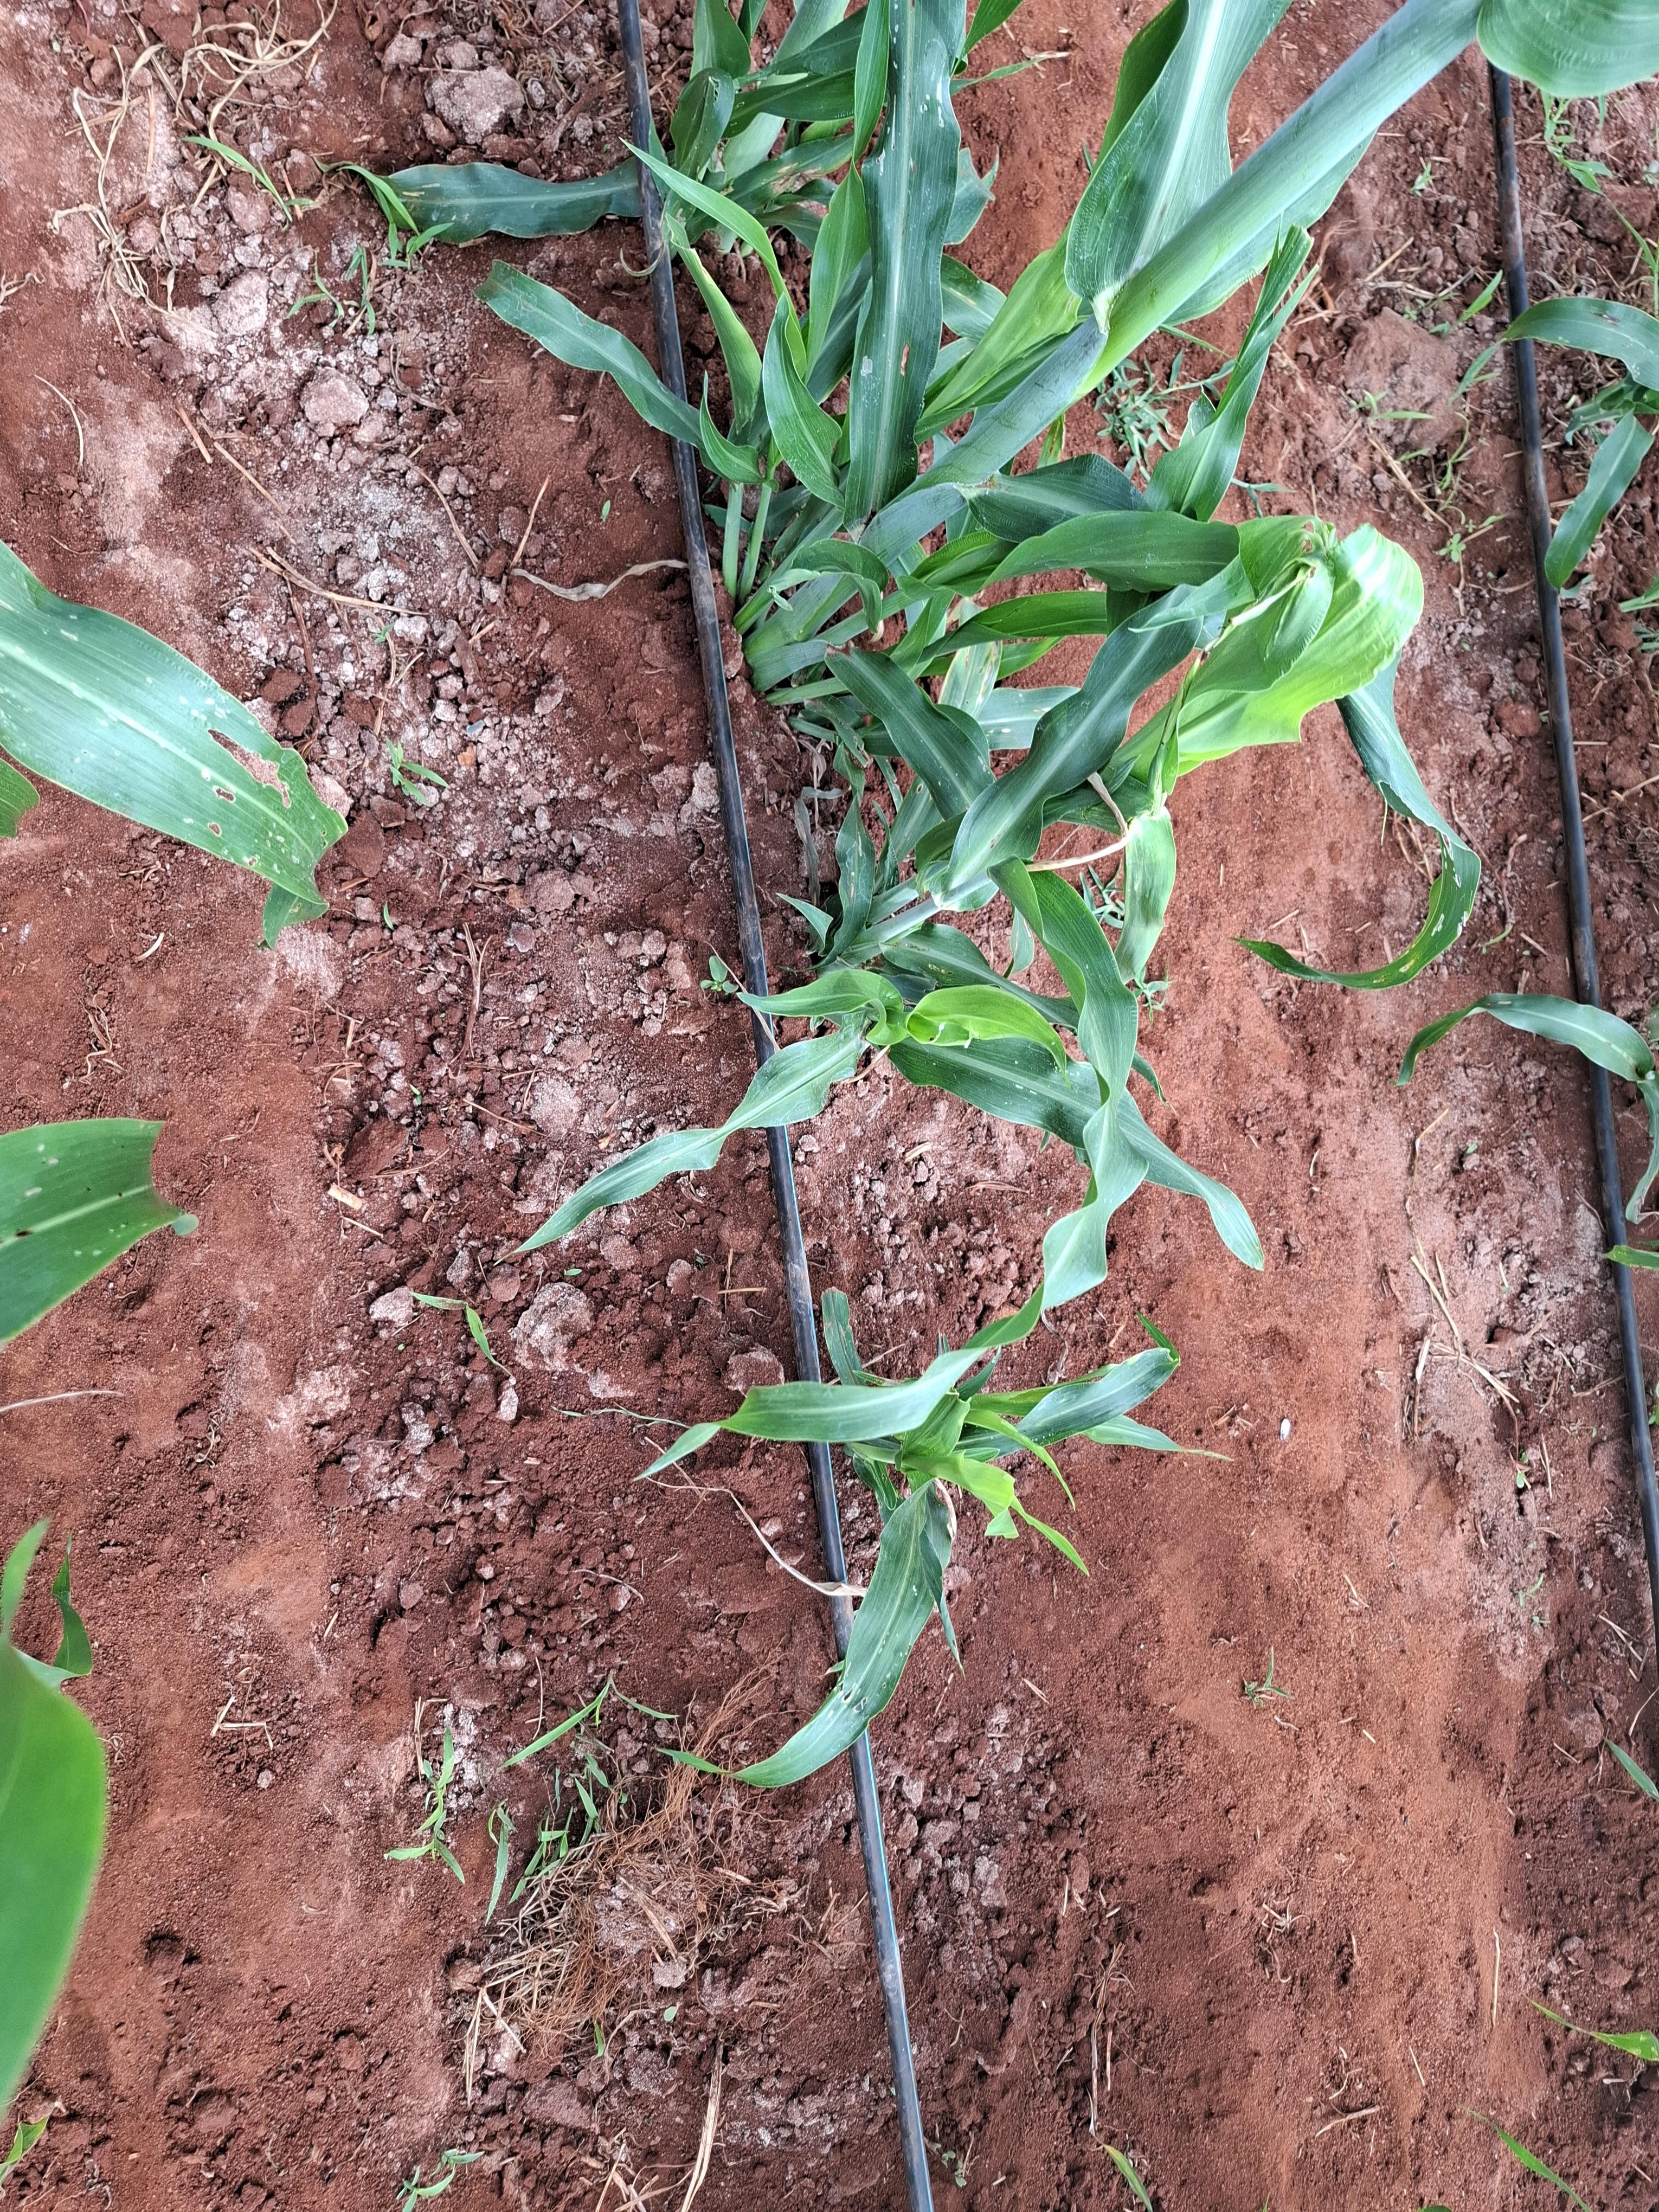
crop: sorghum
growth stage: elongation stem
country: Kenya
